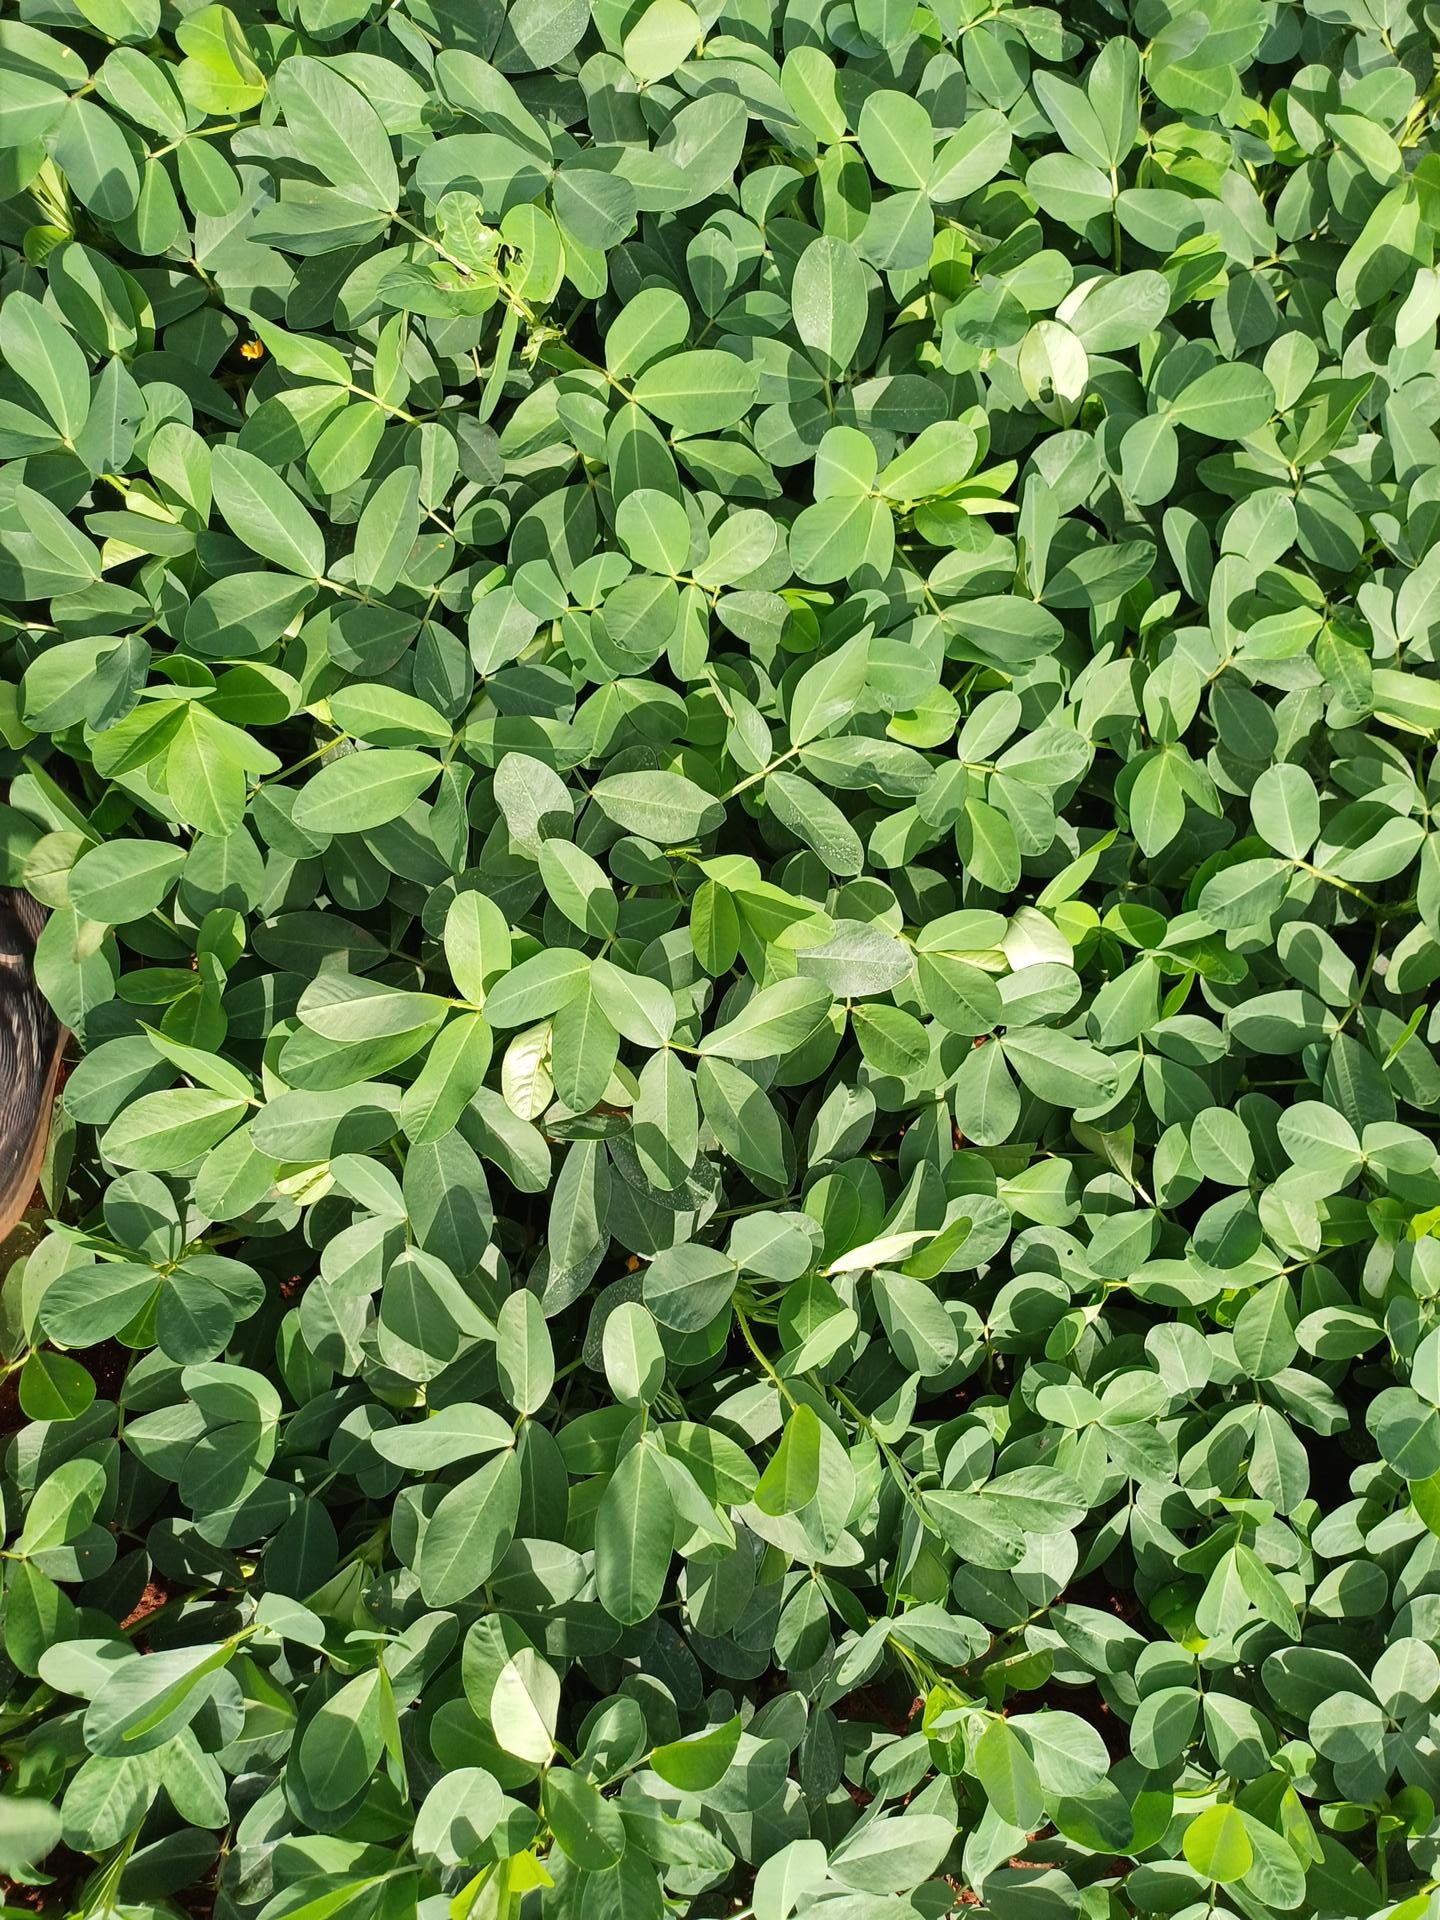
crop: groundnut
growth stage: flowering
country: Kenya
